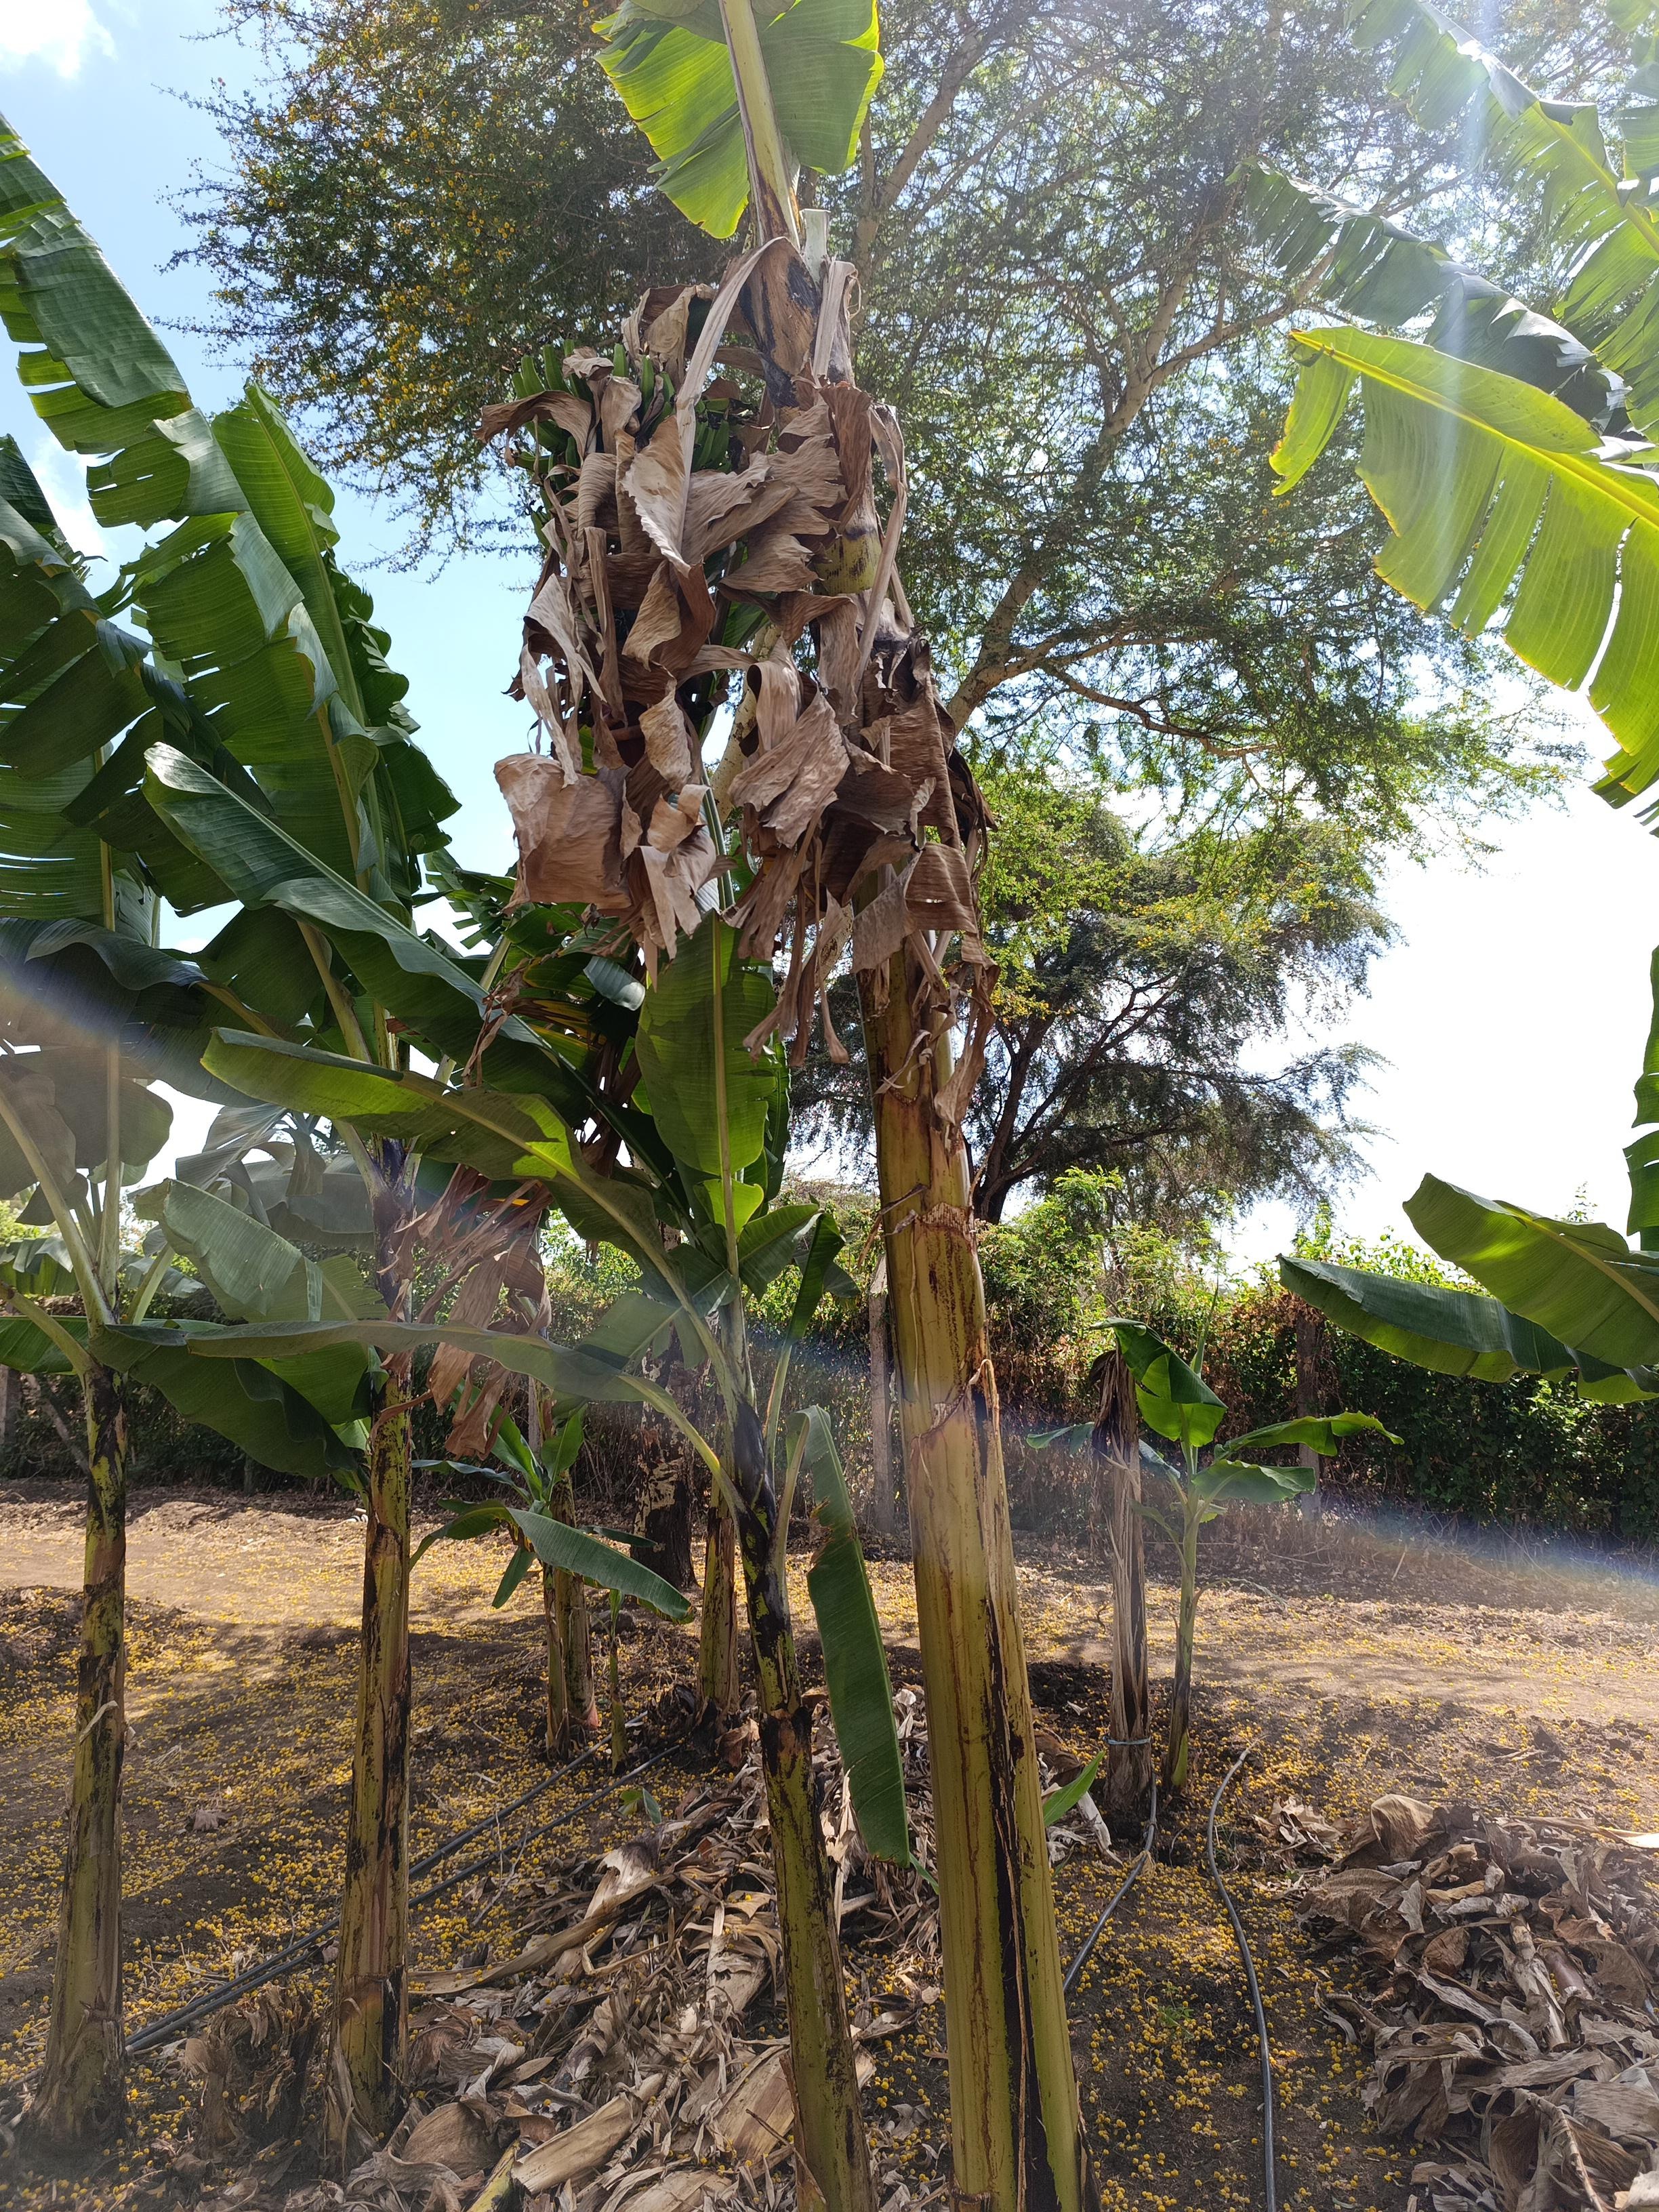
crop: banana
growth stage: development fruit
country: Tanzania
